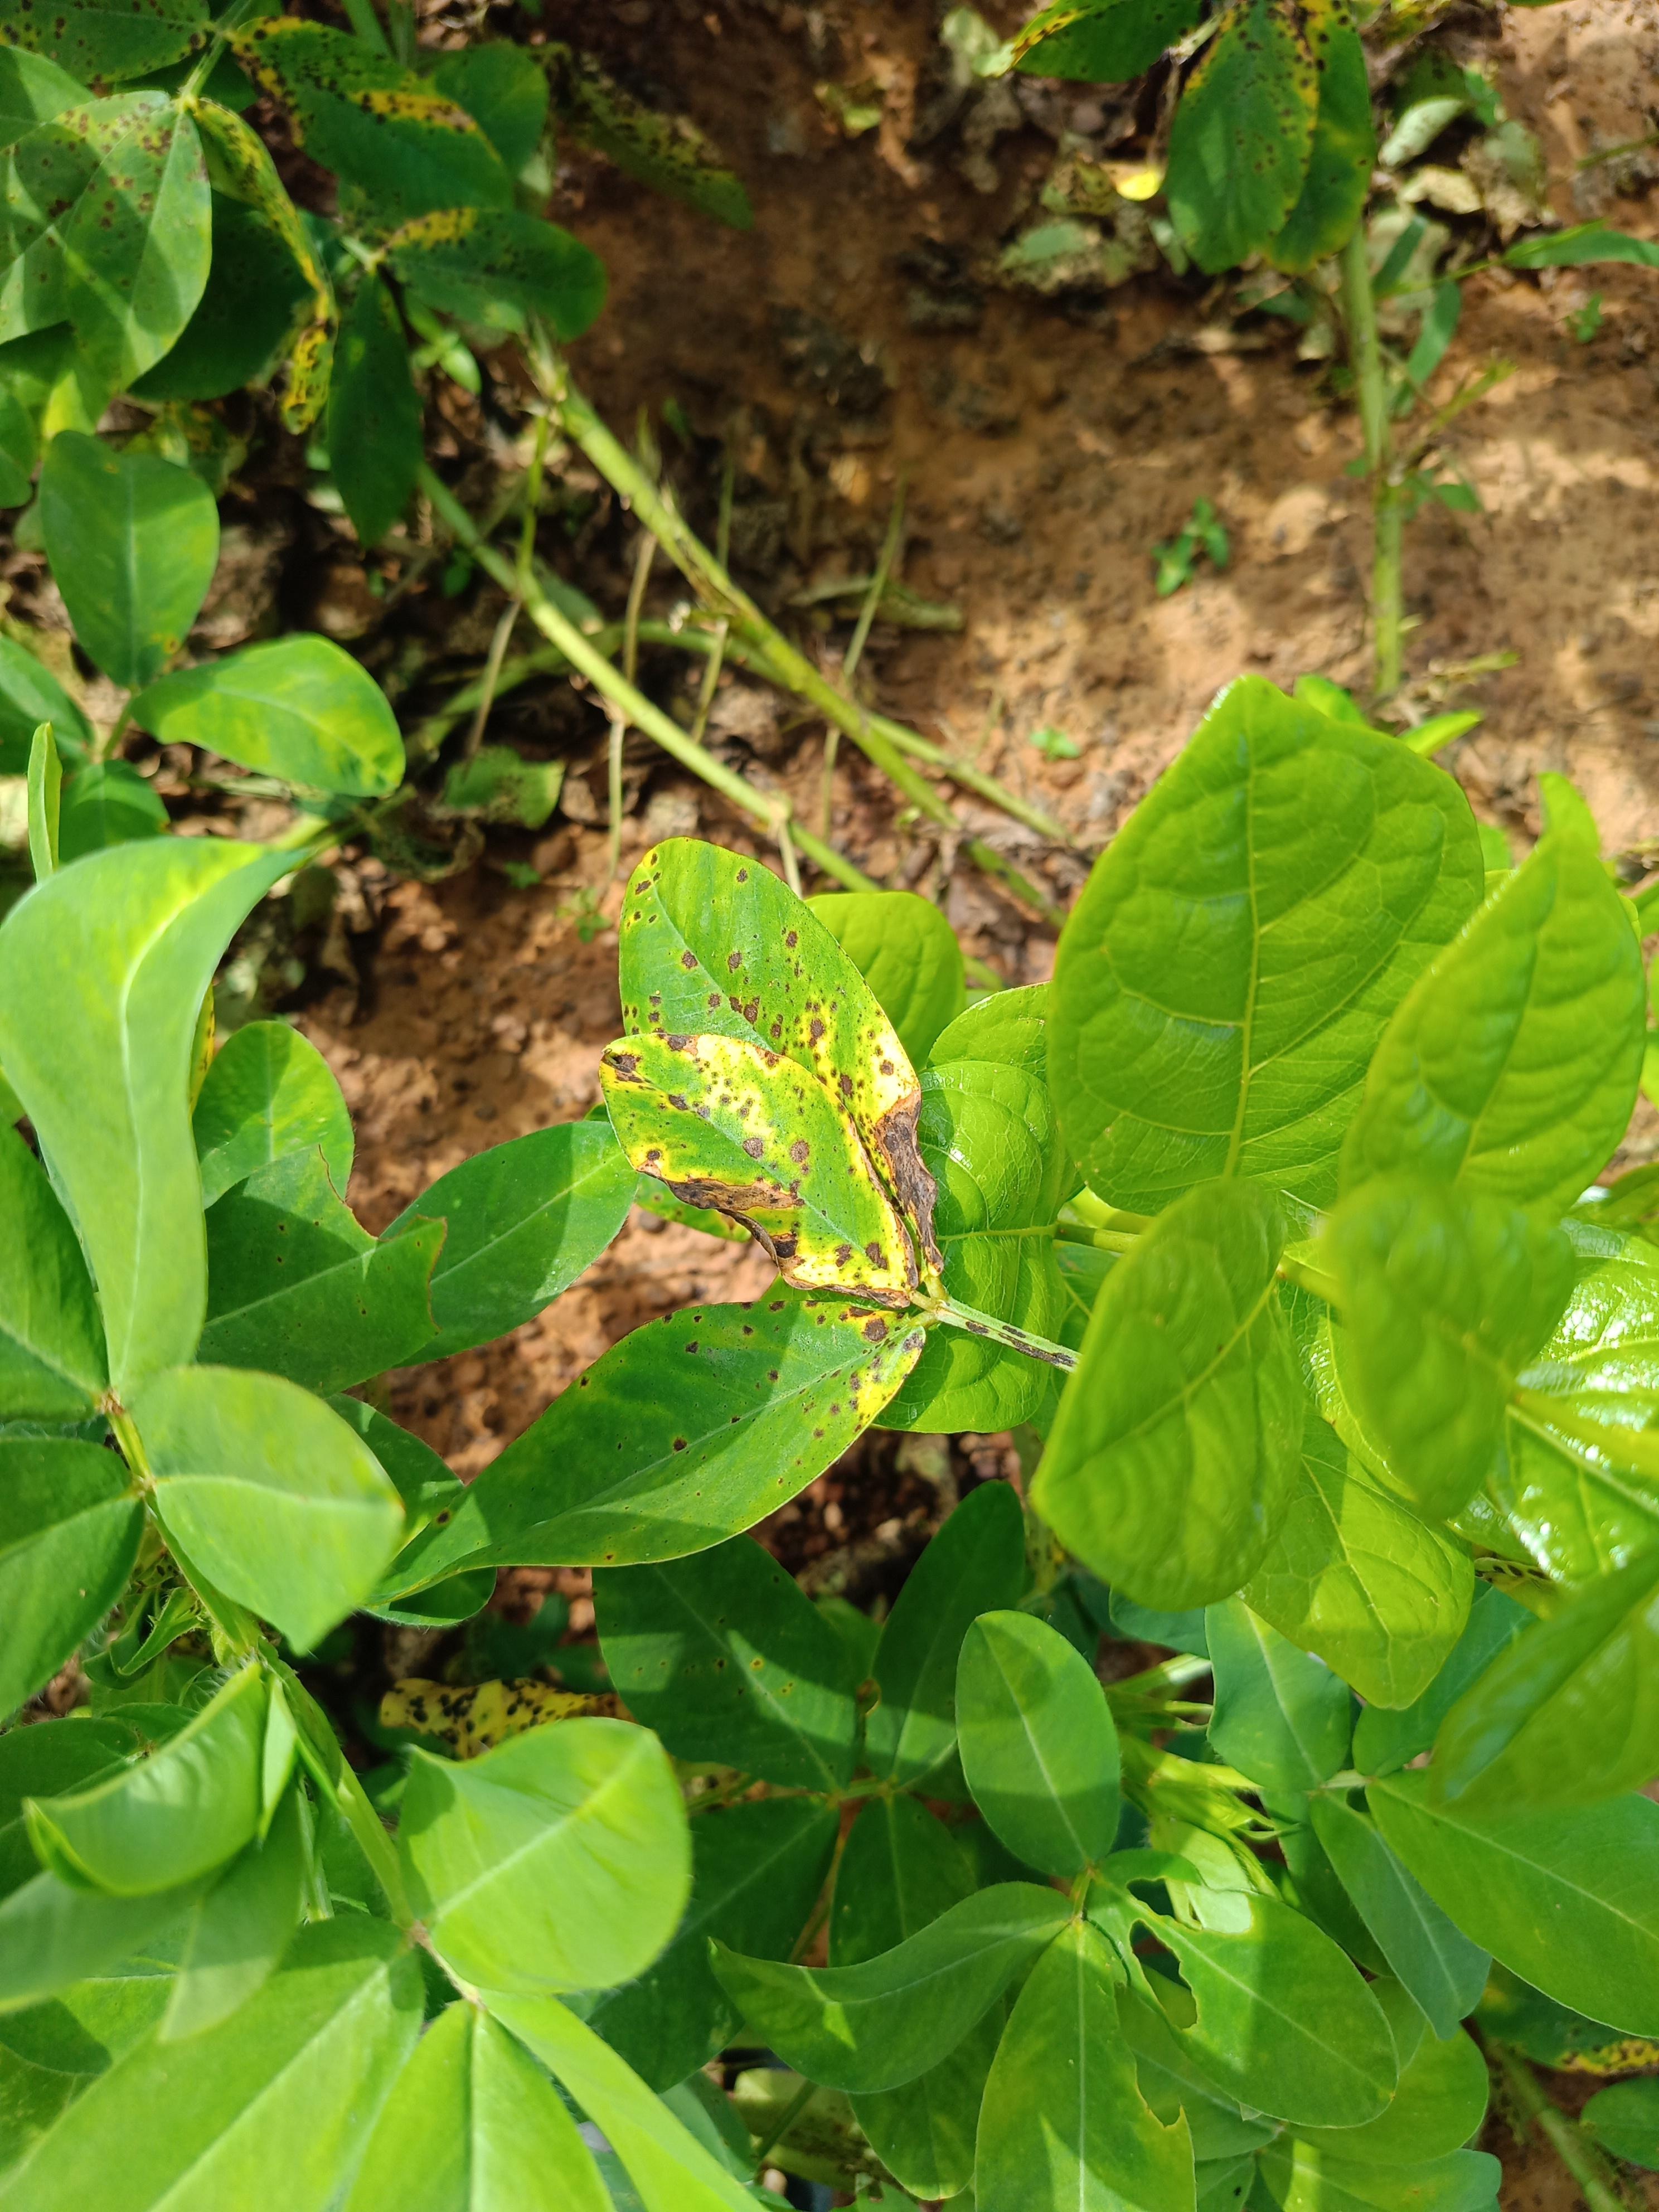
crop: groundnut
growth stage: development pod
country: Ghana
